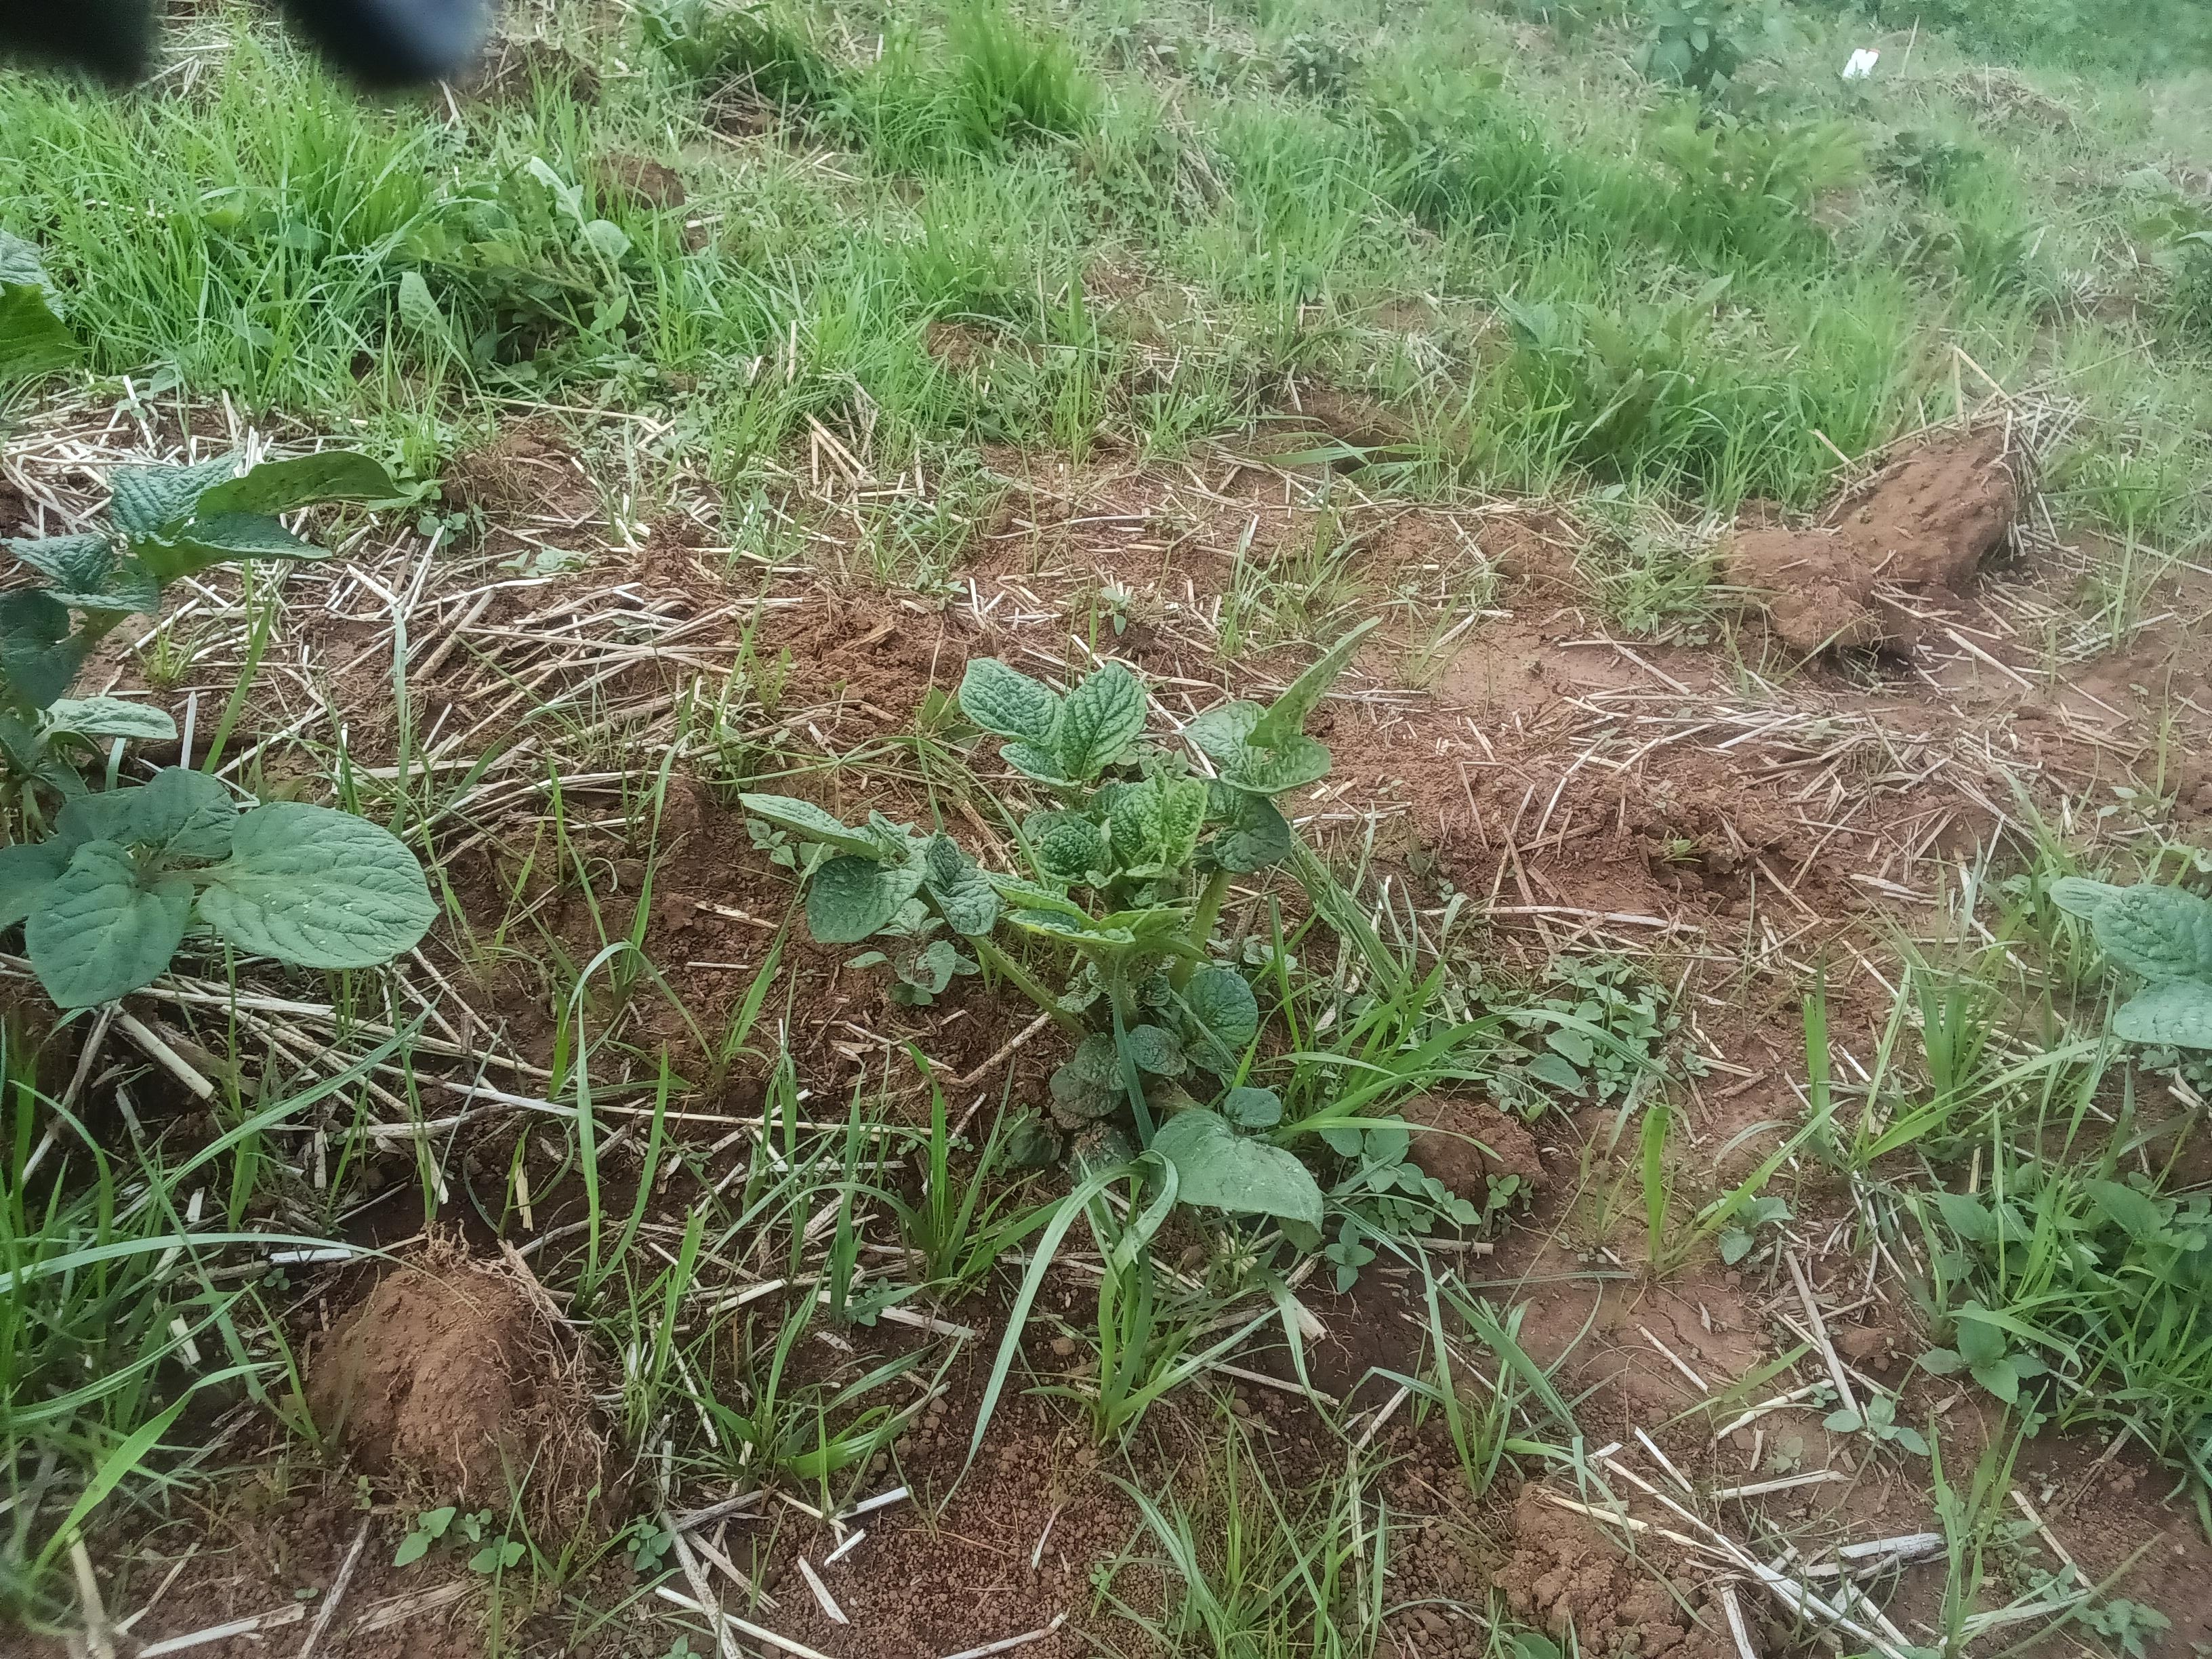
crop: potato
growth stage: vegetative
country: Kenya
